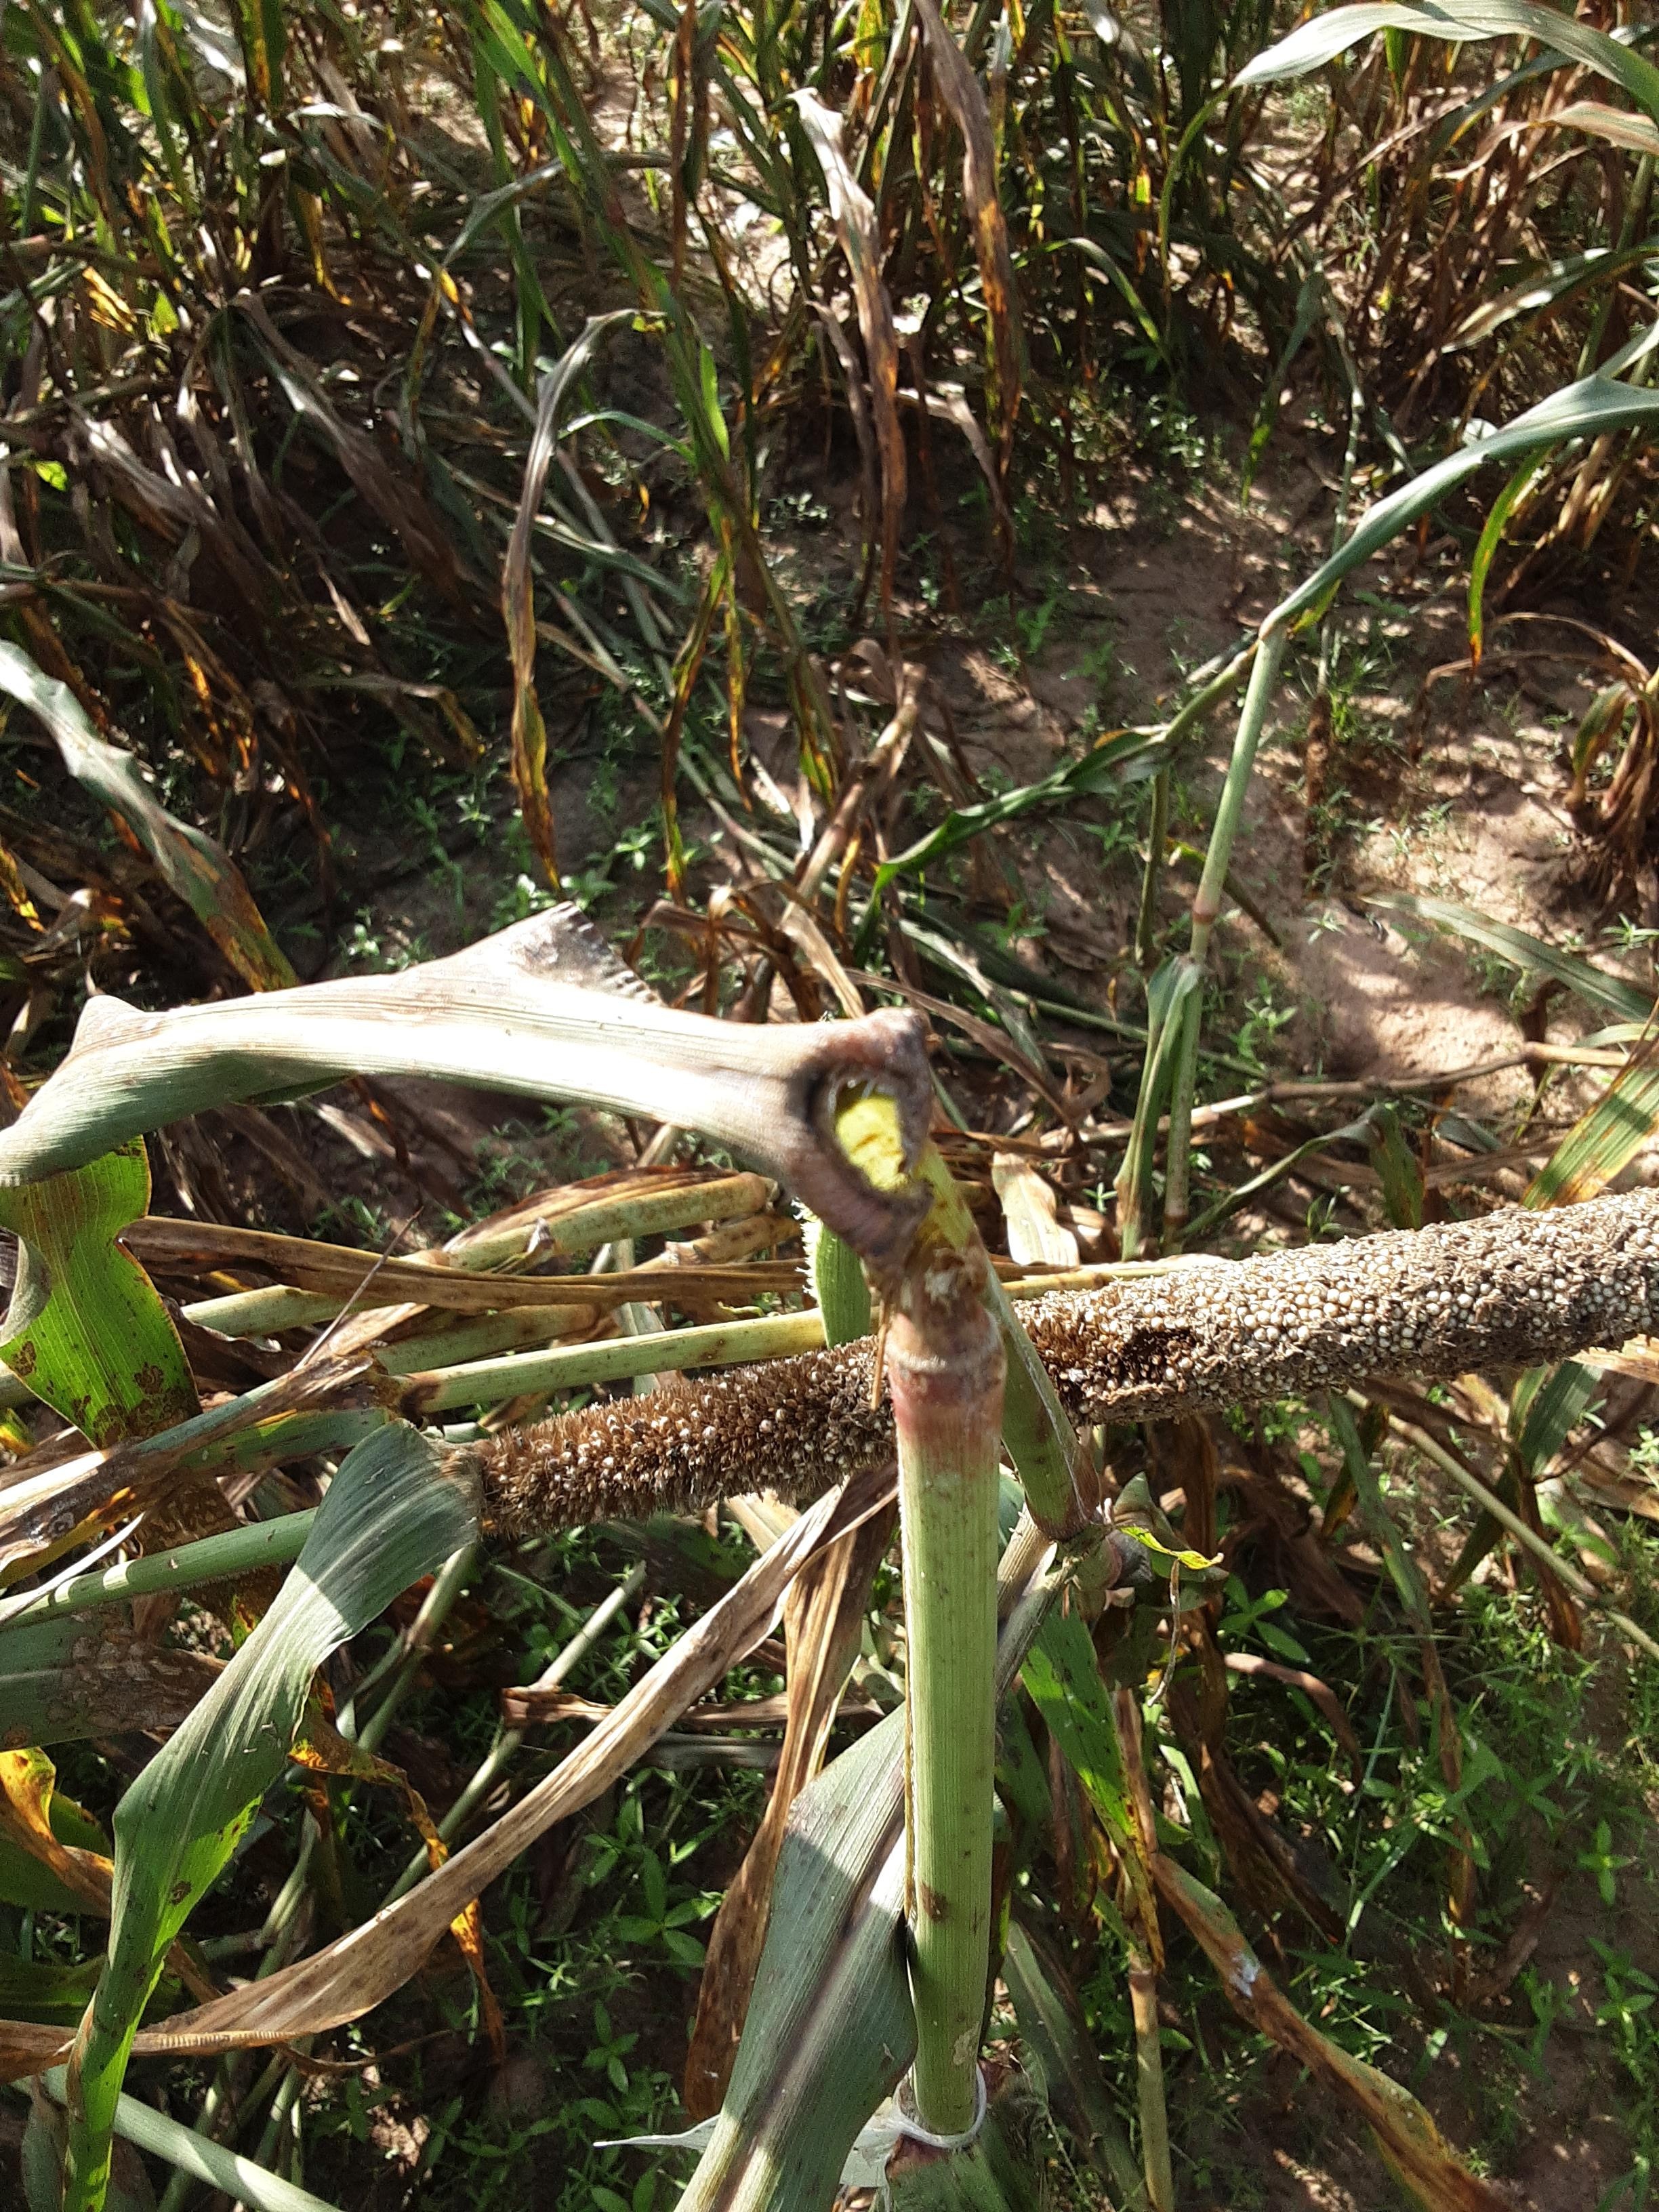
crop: pearl millet
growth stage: filling grain
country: Senegal
